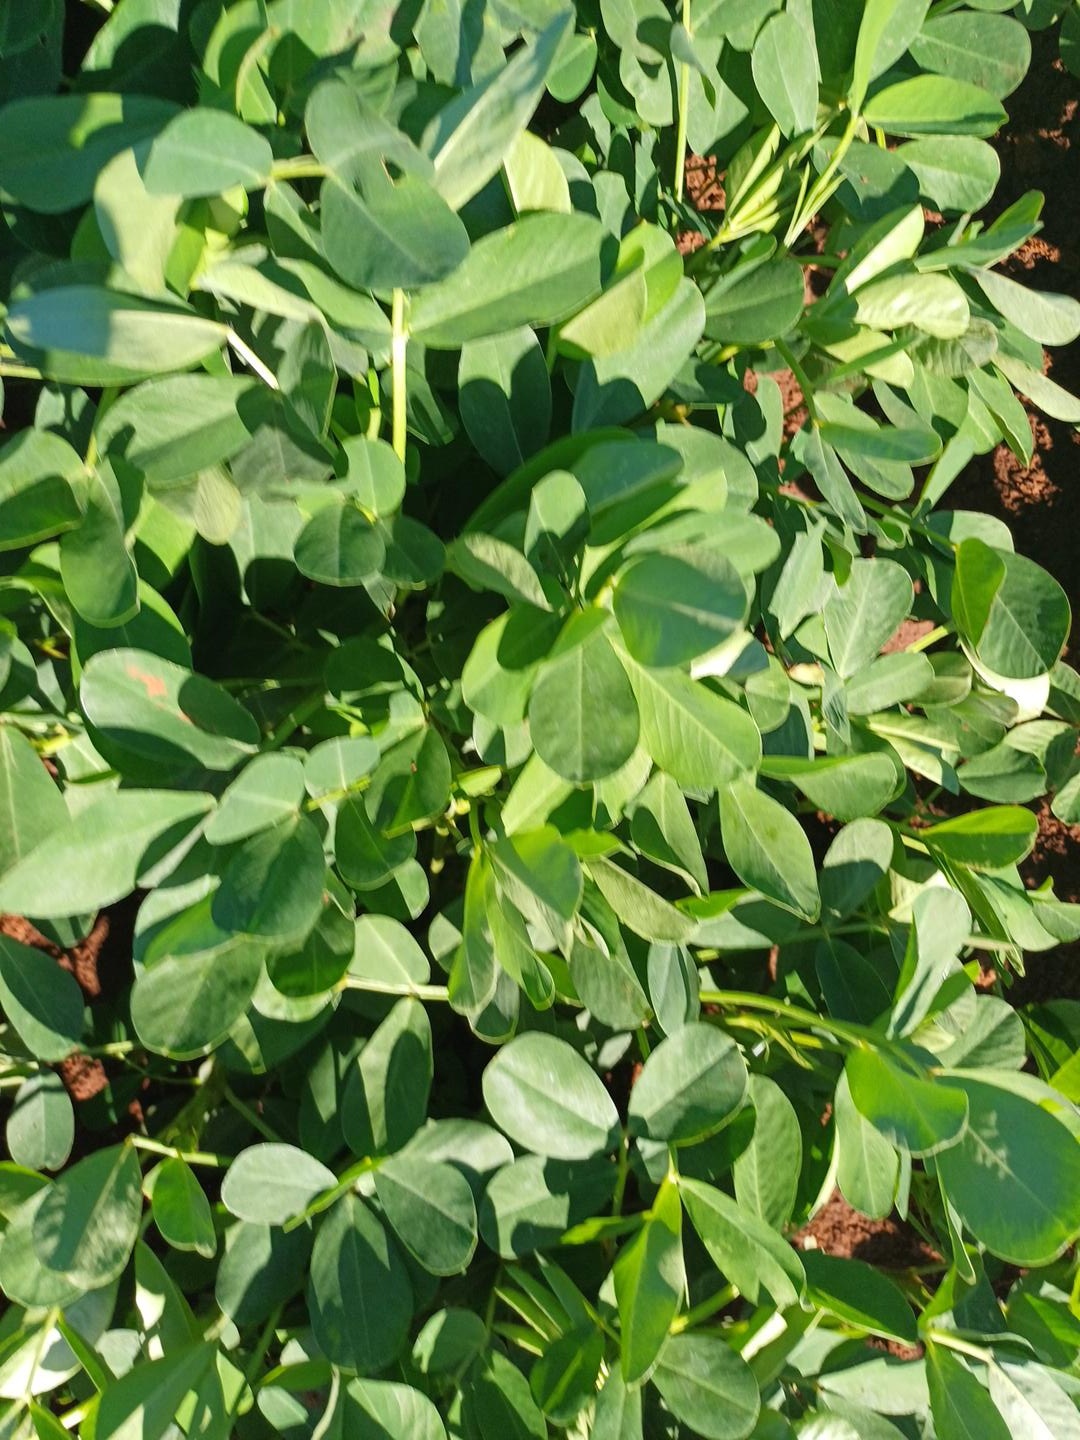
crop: groundnut
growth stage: flowering
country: Kenya
